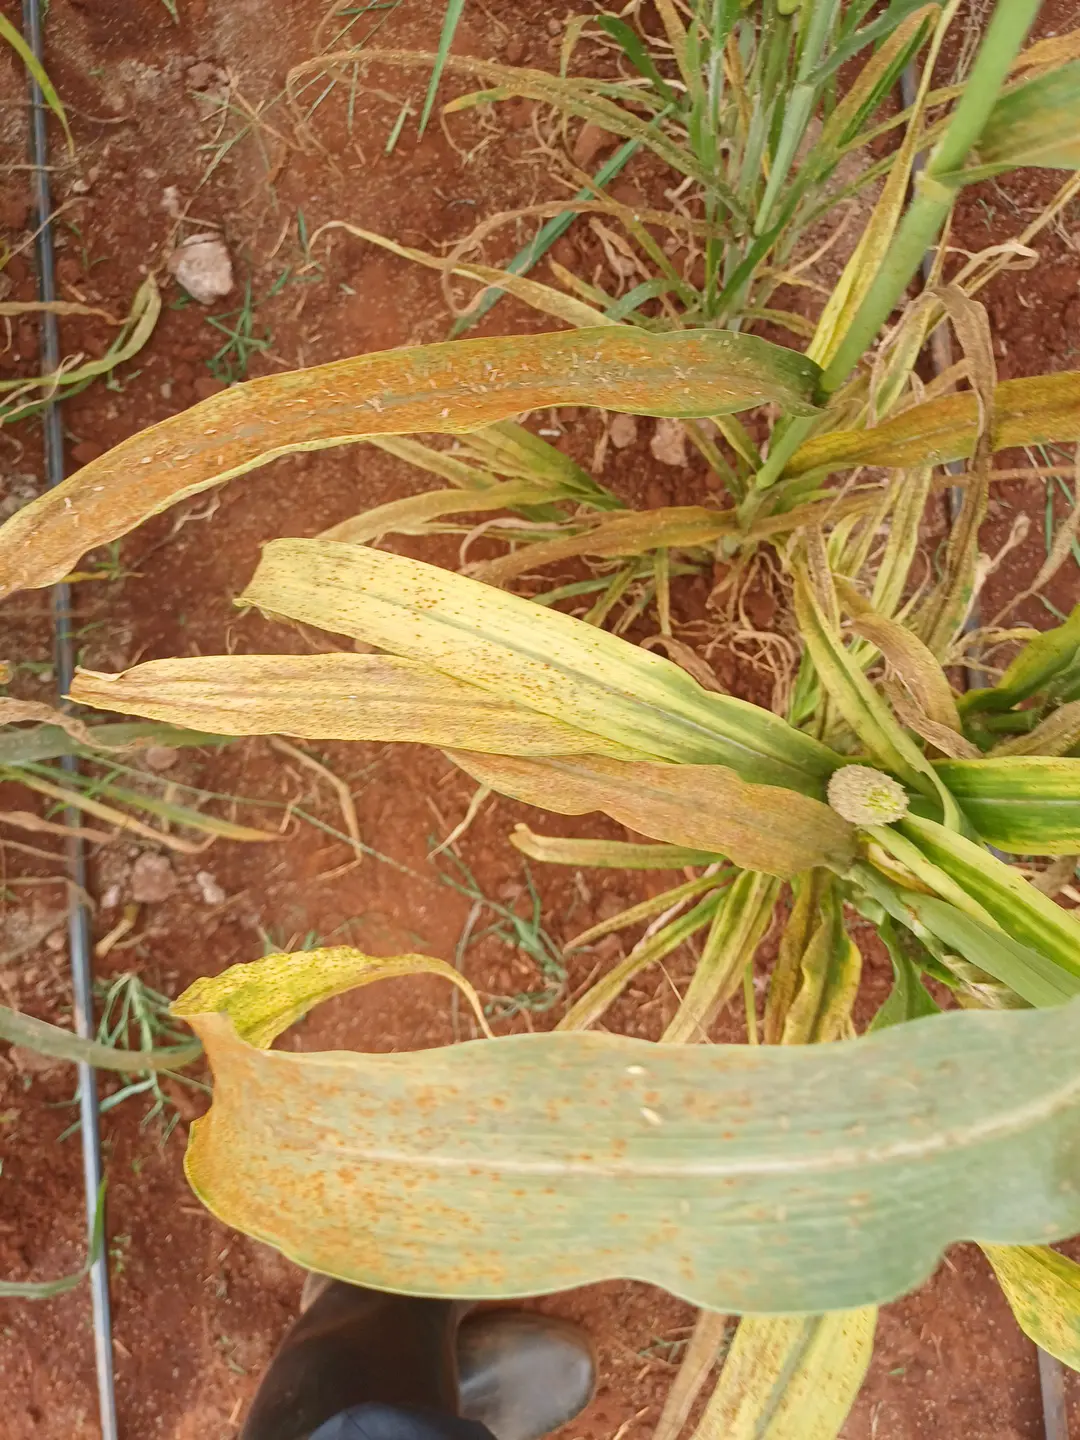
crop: pearl millet
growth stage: filling grain
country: Kenya
